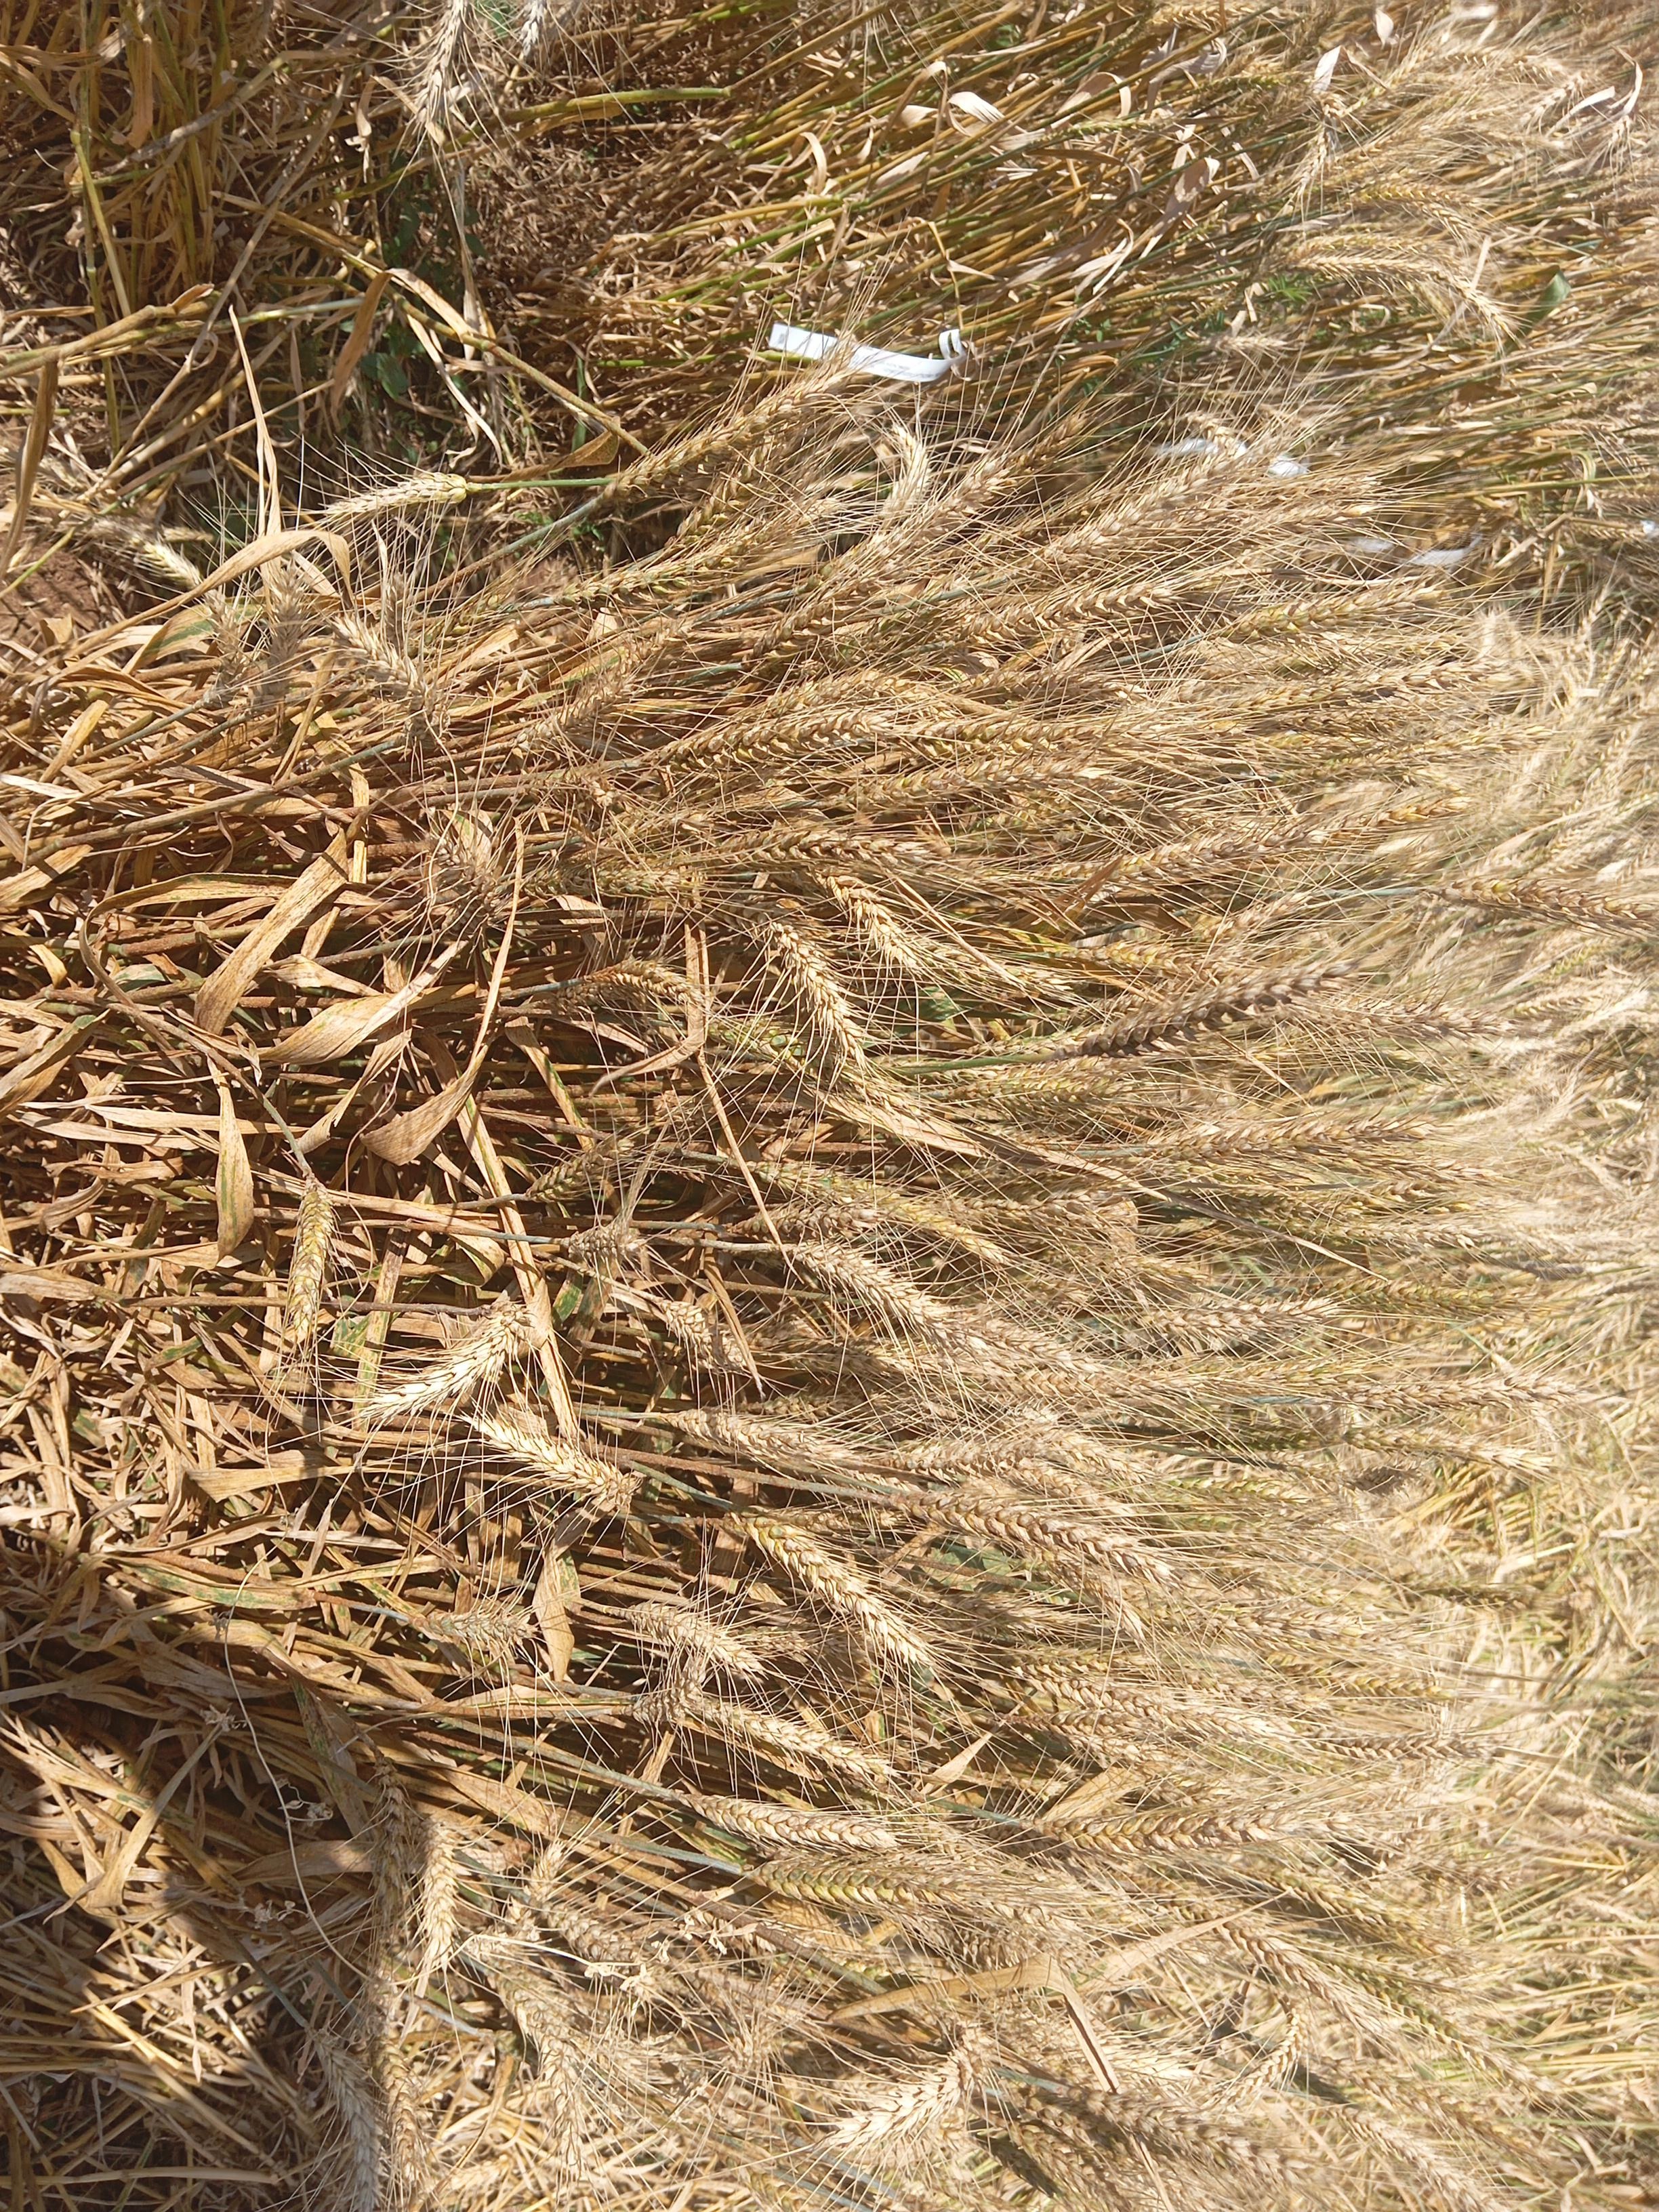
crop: wheat
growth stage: maturity
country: Kenya
